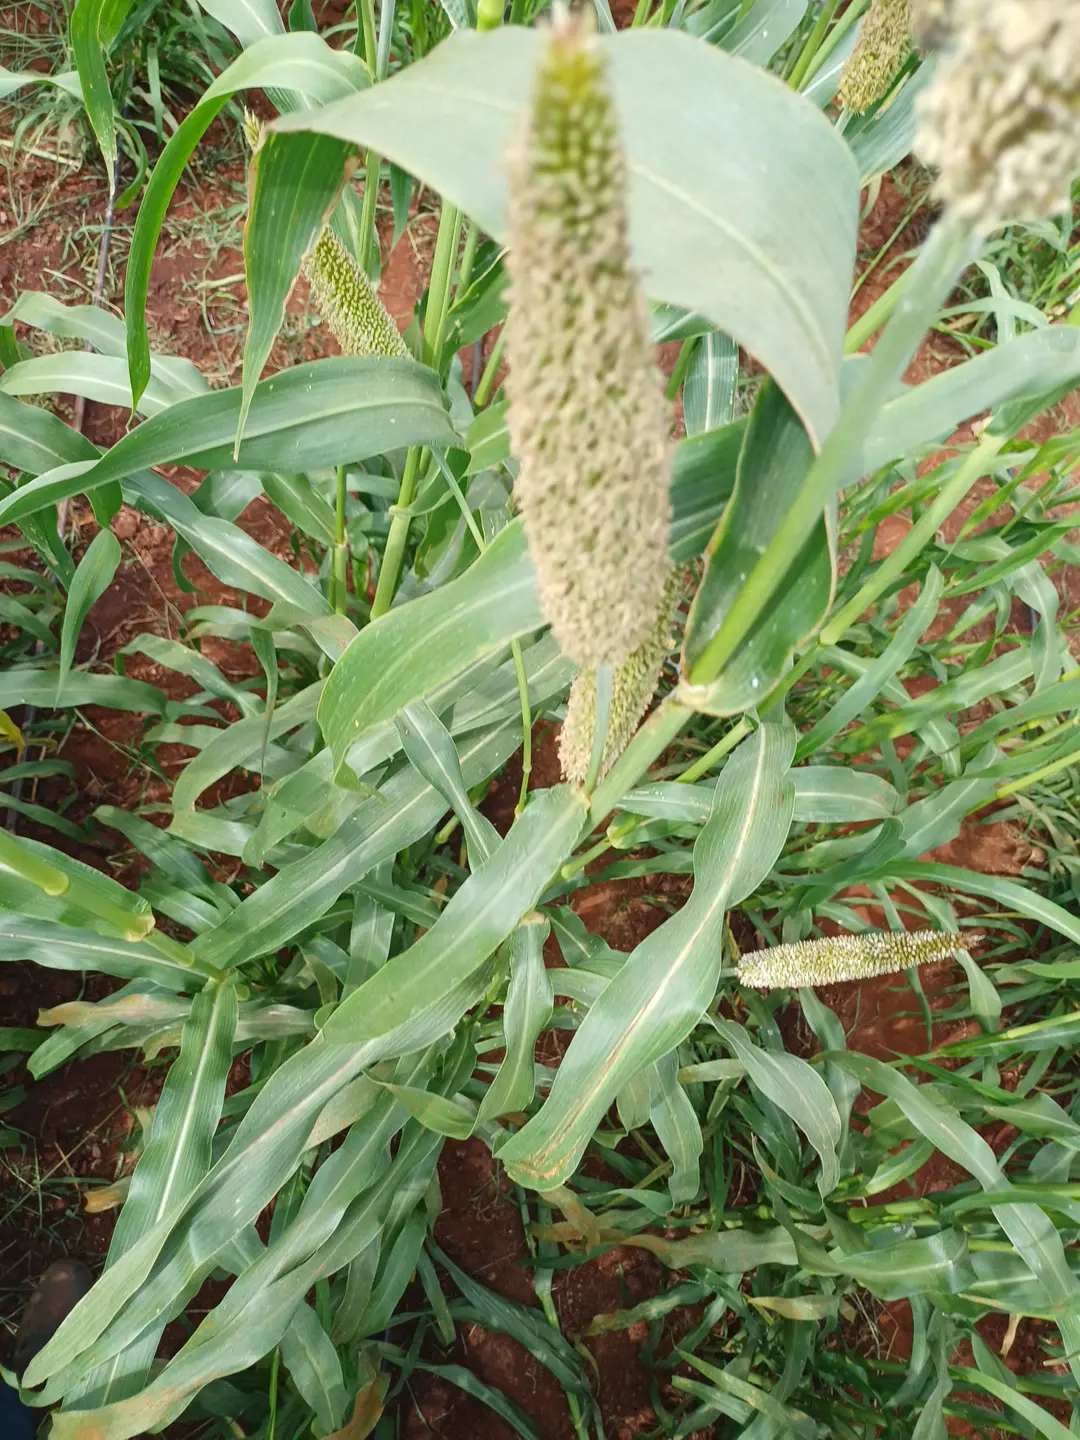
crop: pearl millet
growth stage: flowering
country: Kenya
